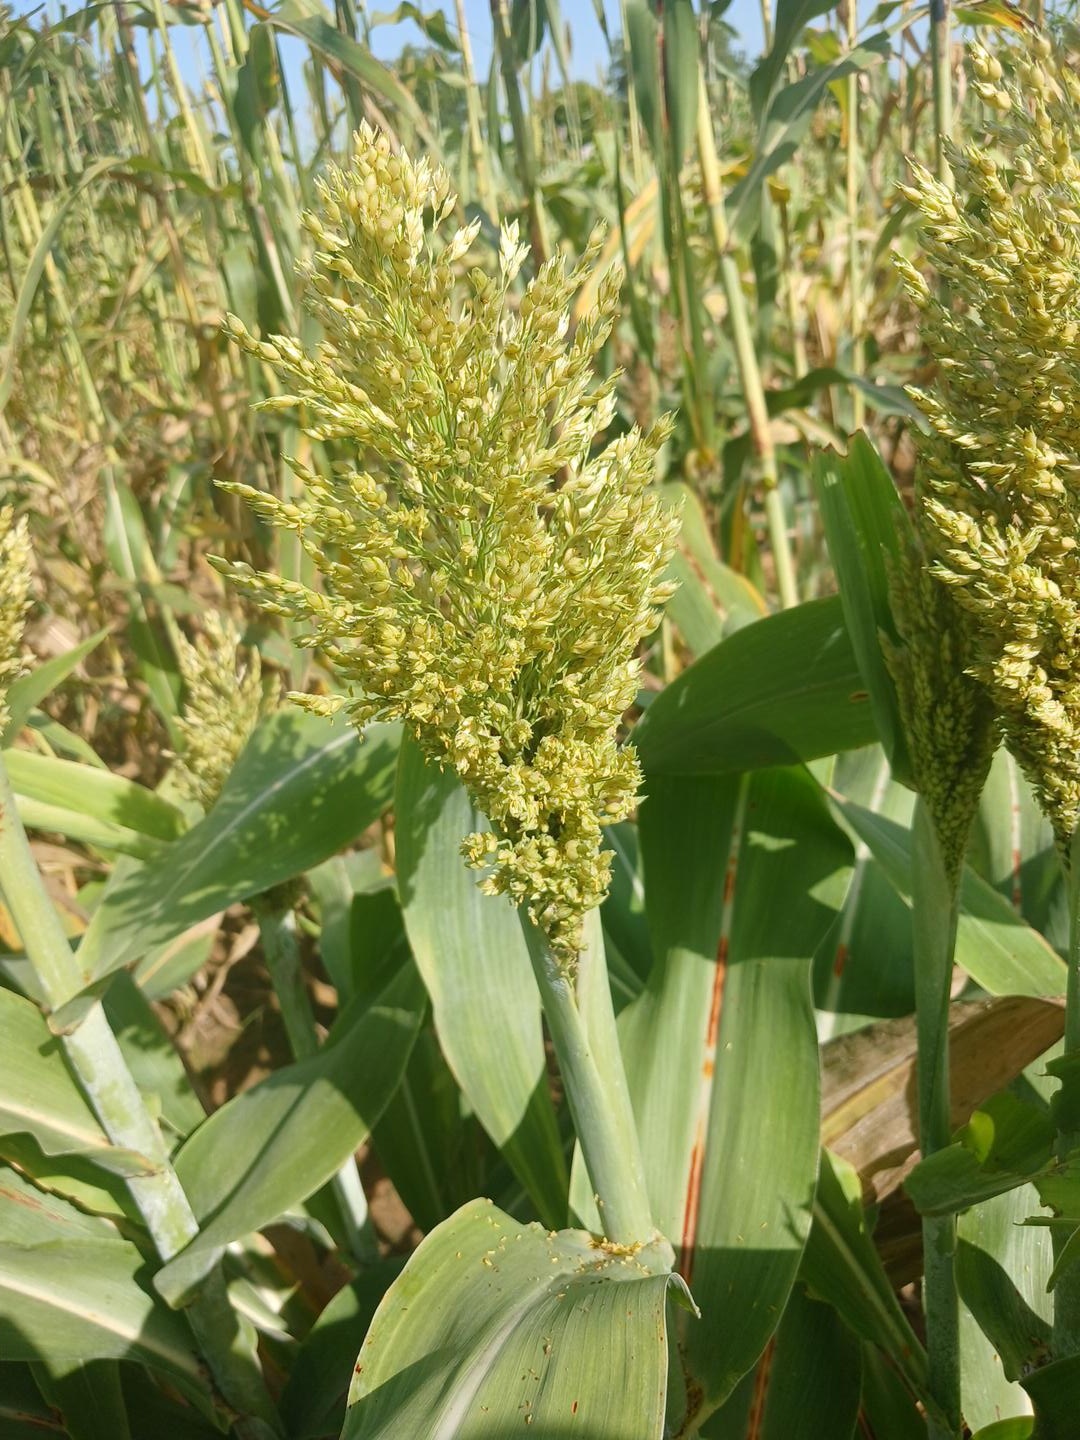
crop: sorghum
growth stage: flowering
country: Senegal
